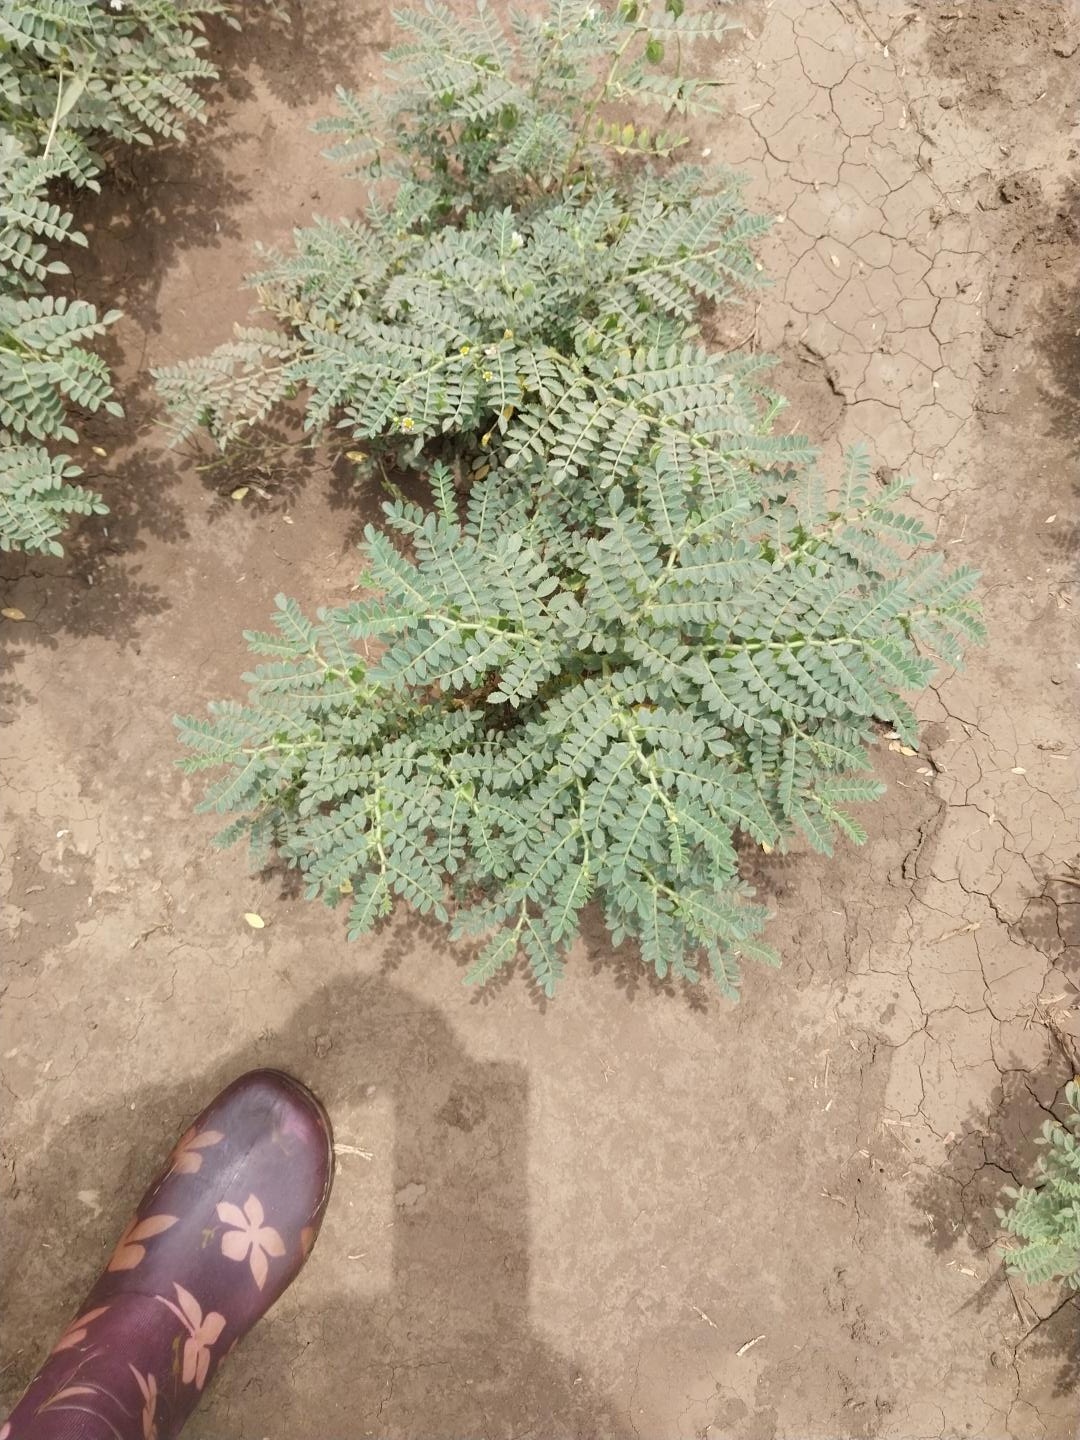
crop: chickpea
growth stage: development pod
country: Tanzania
